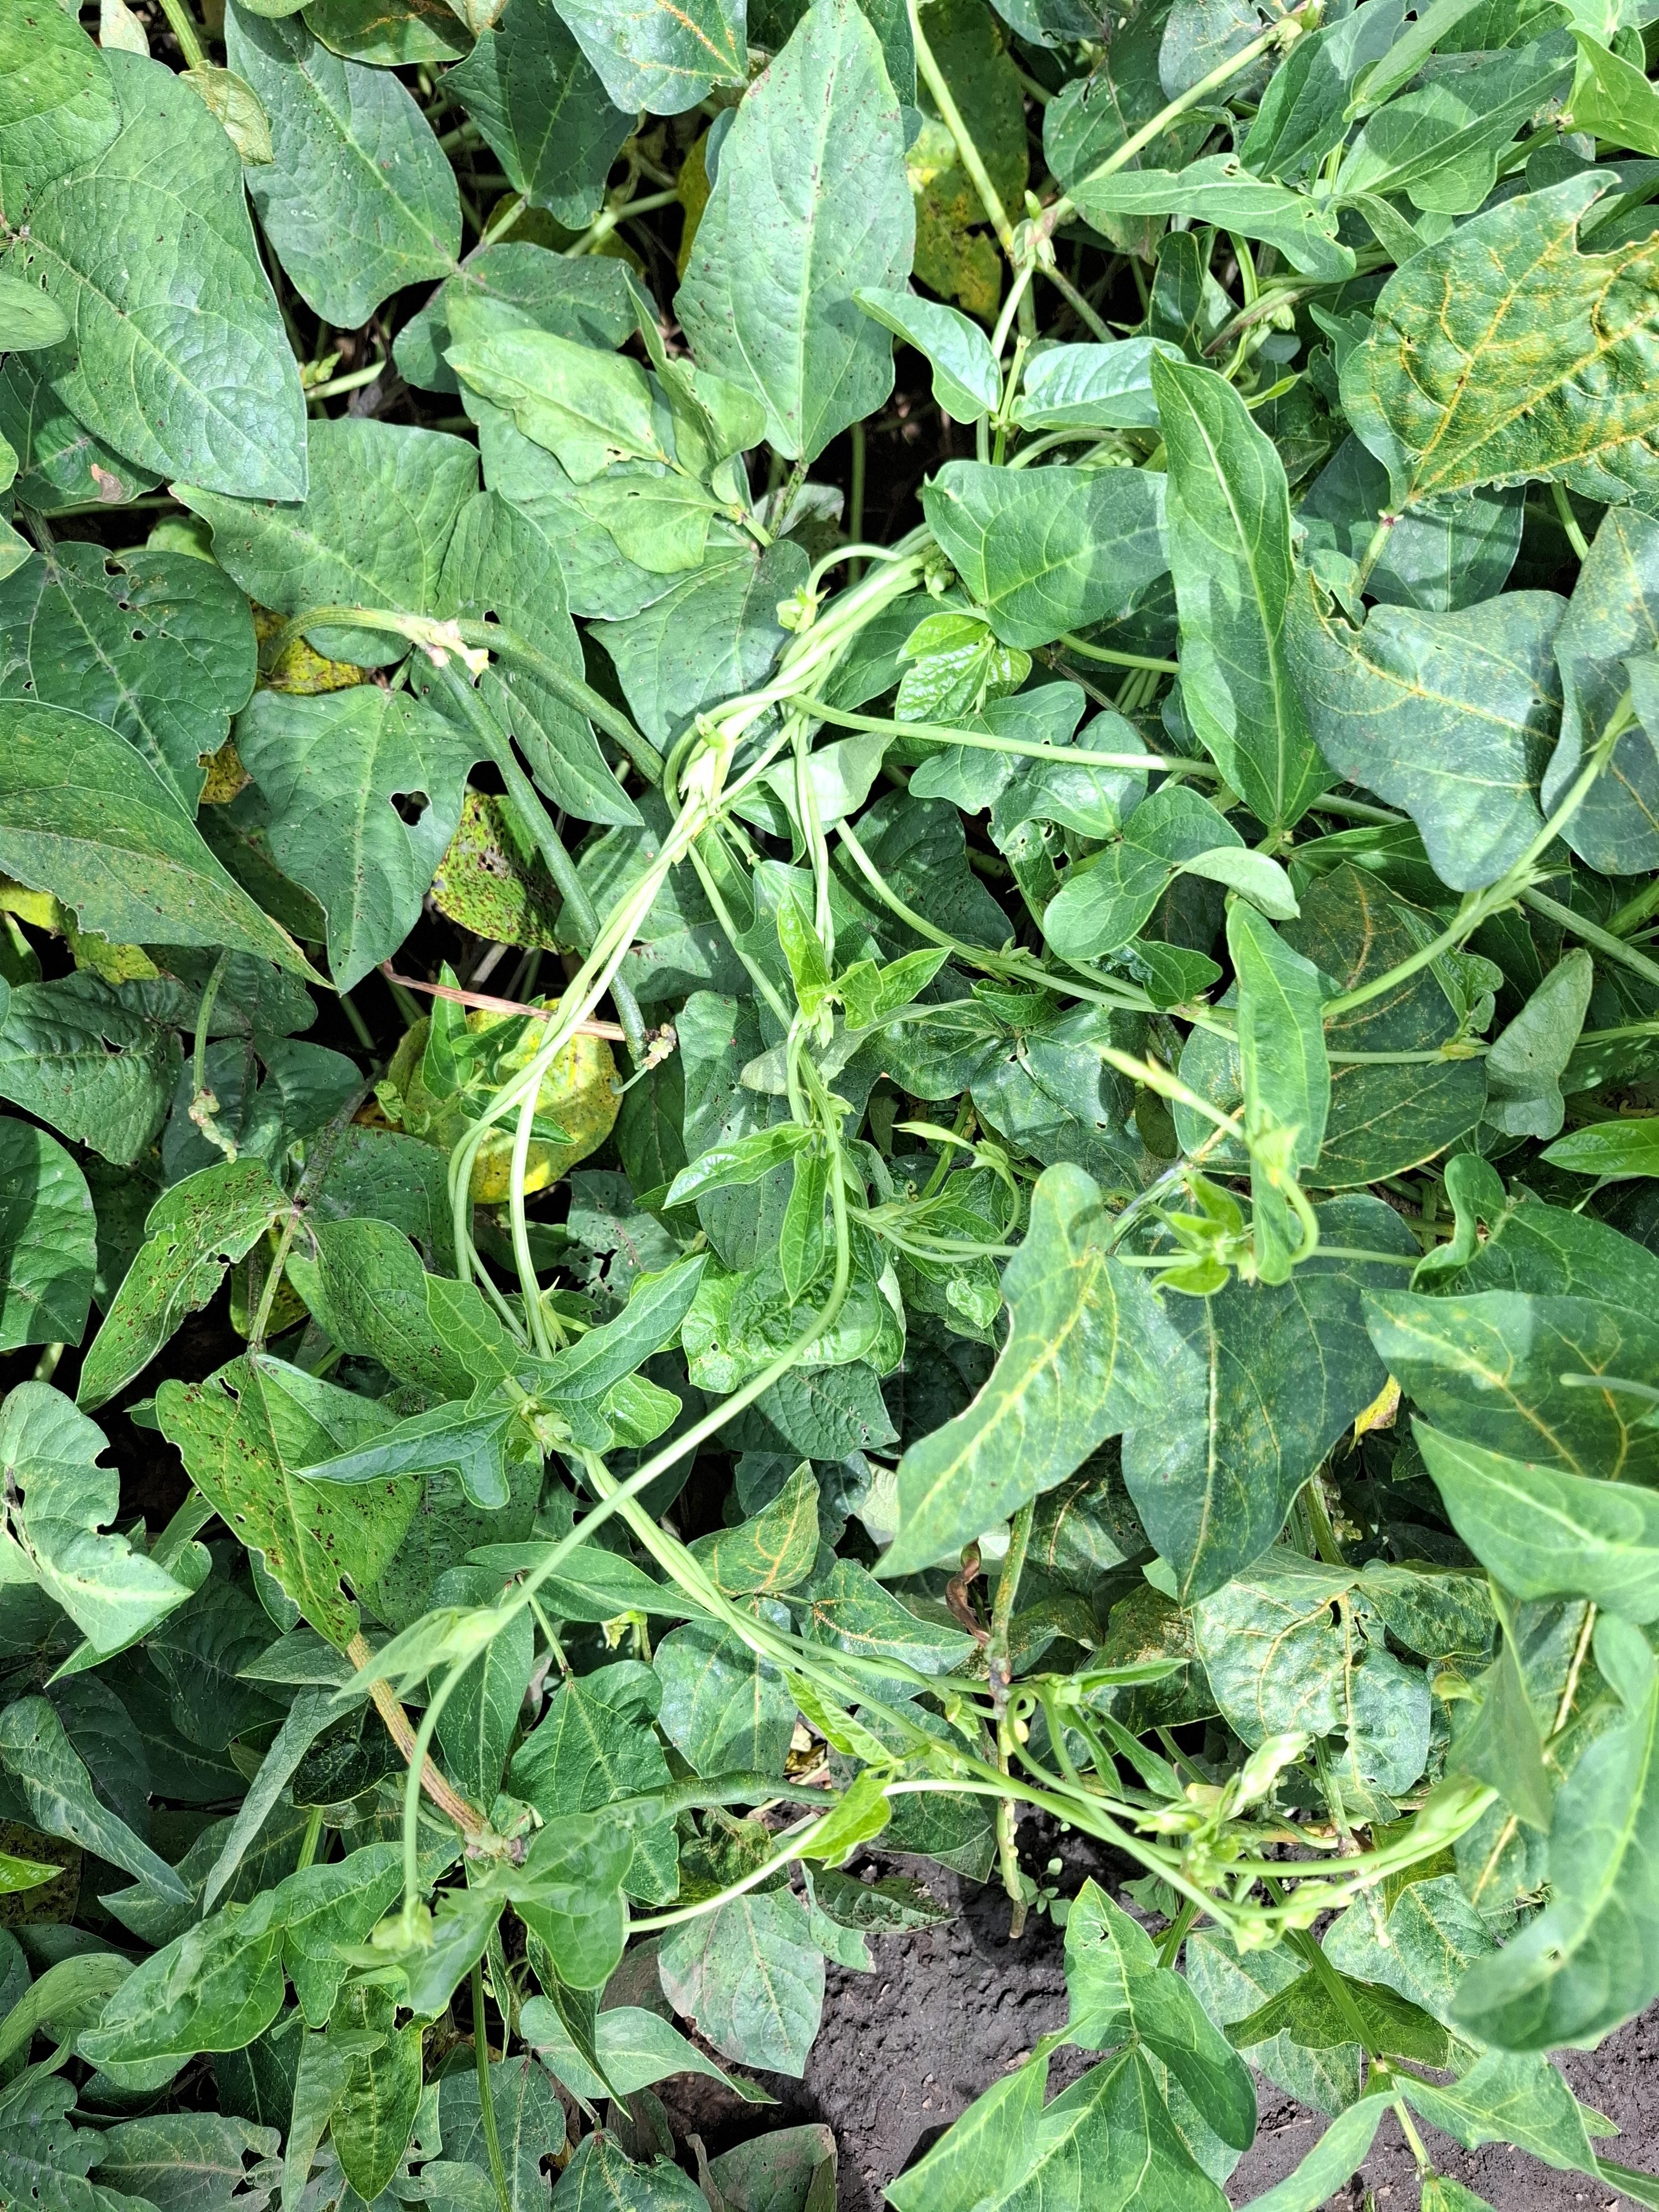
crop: cowpea
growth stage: development pod
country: Tanzania
